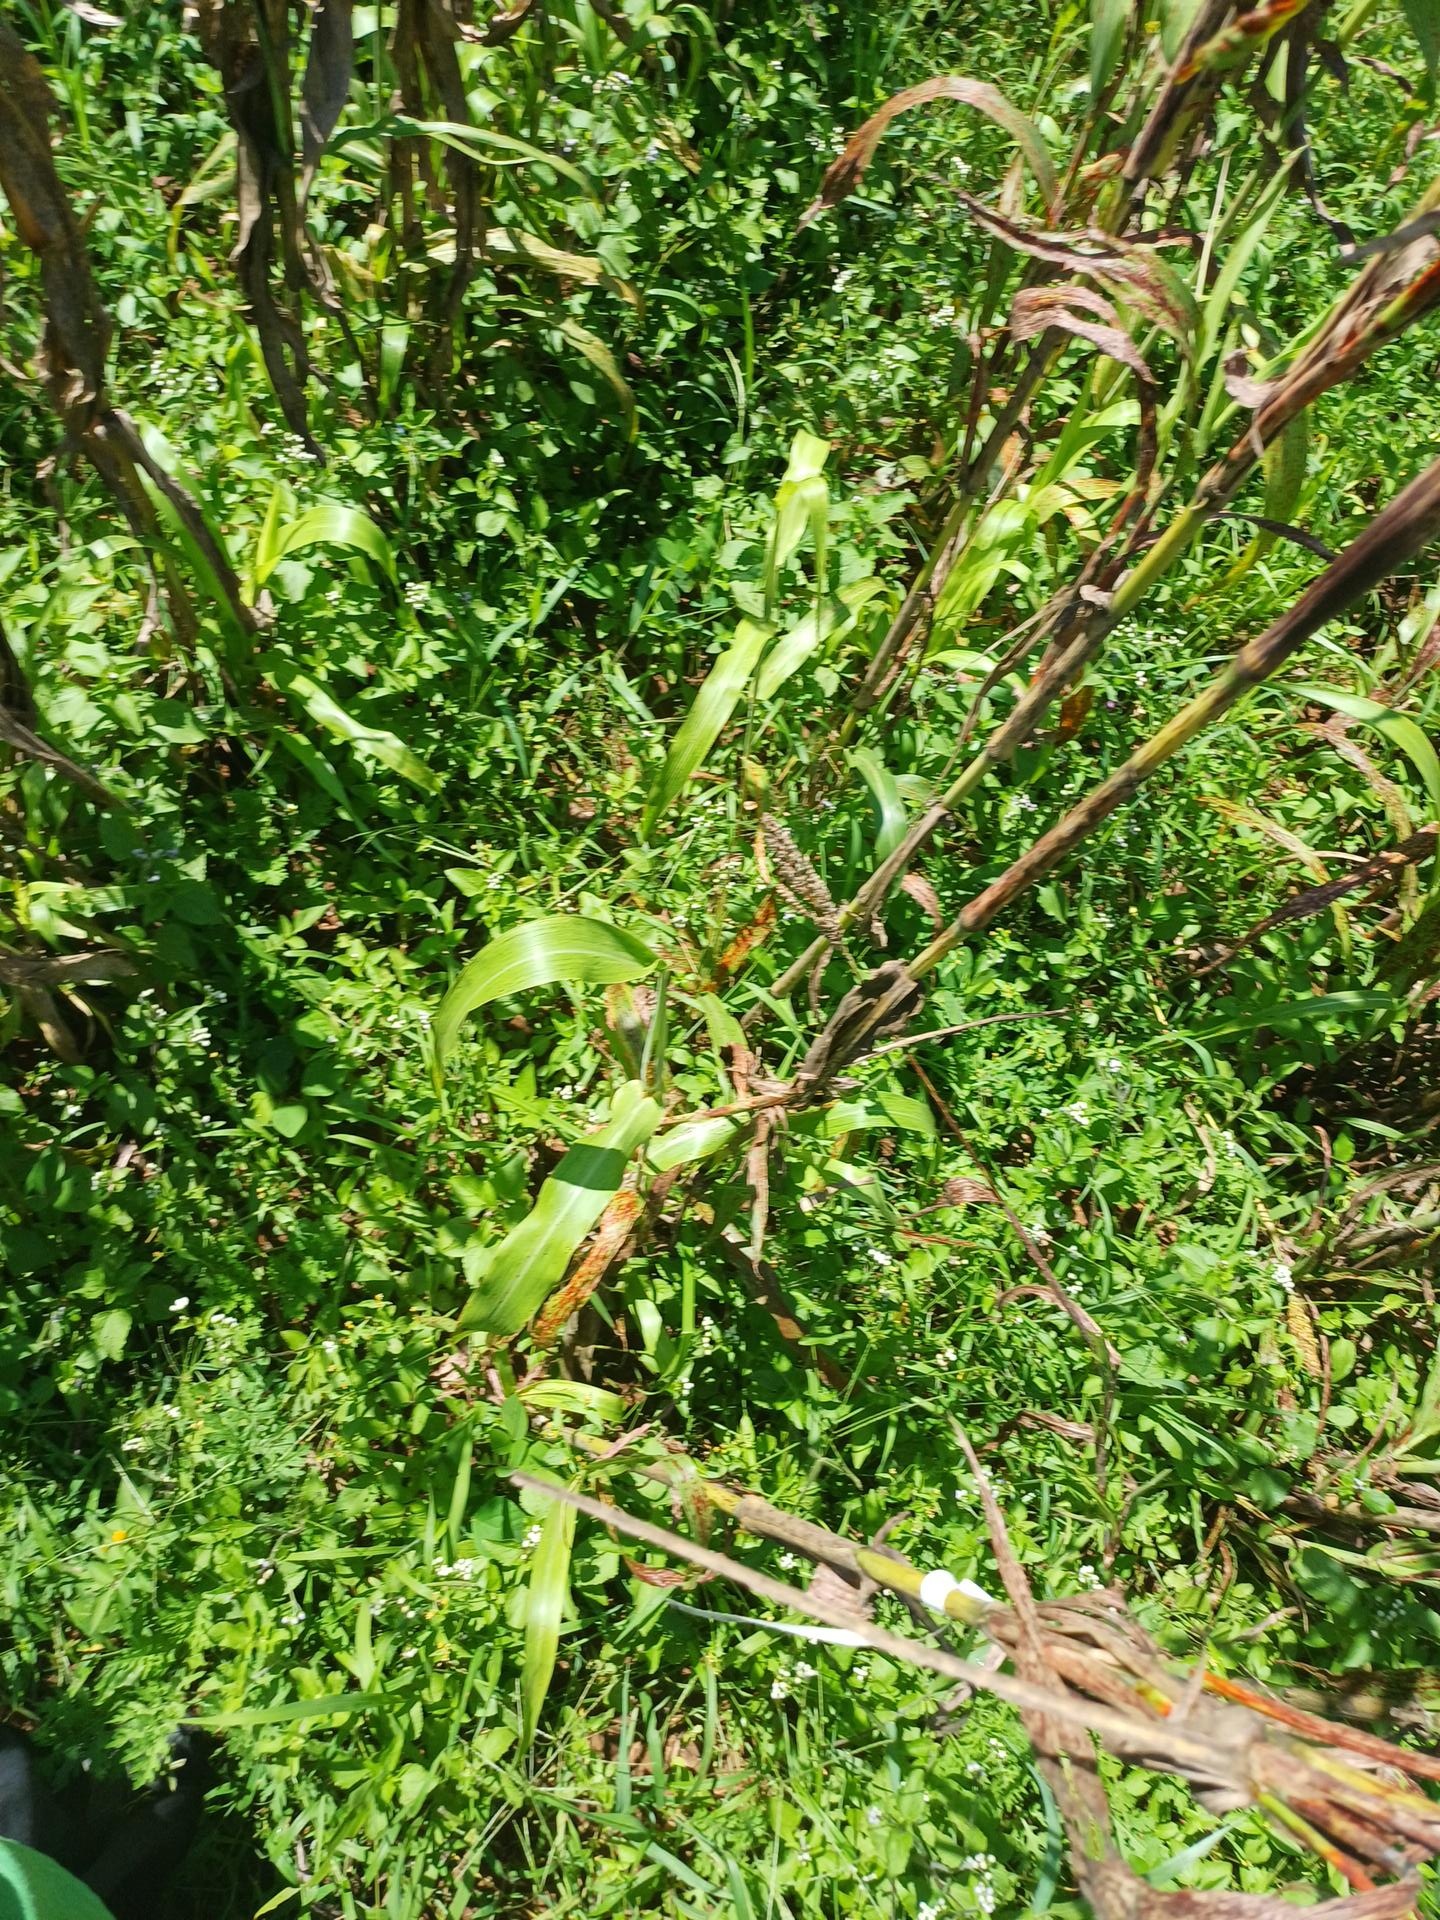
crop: sorghum
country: Kenya
